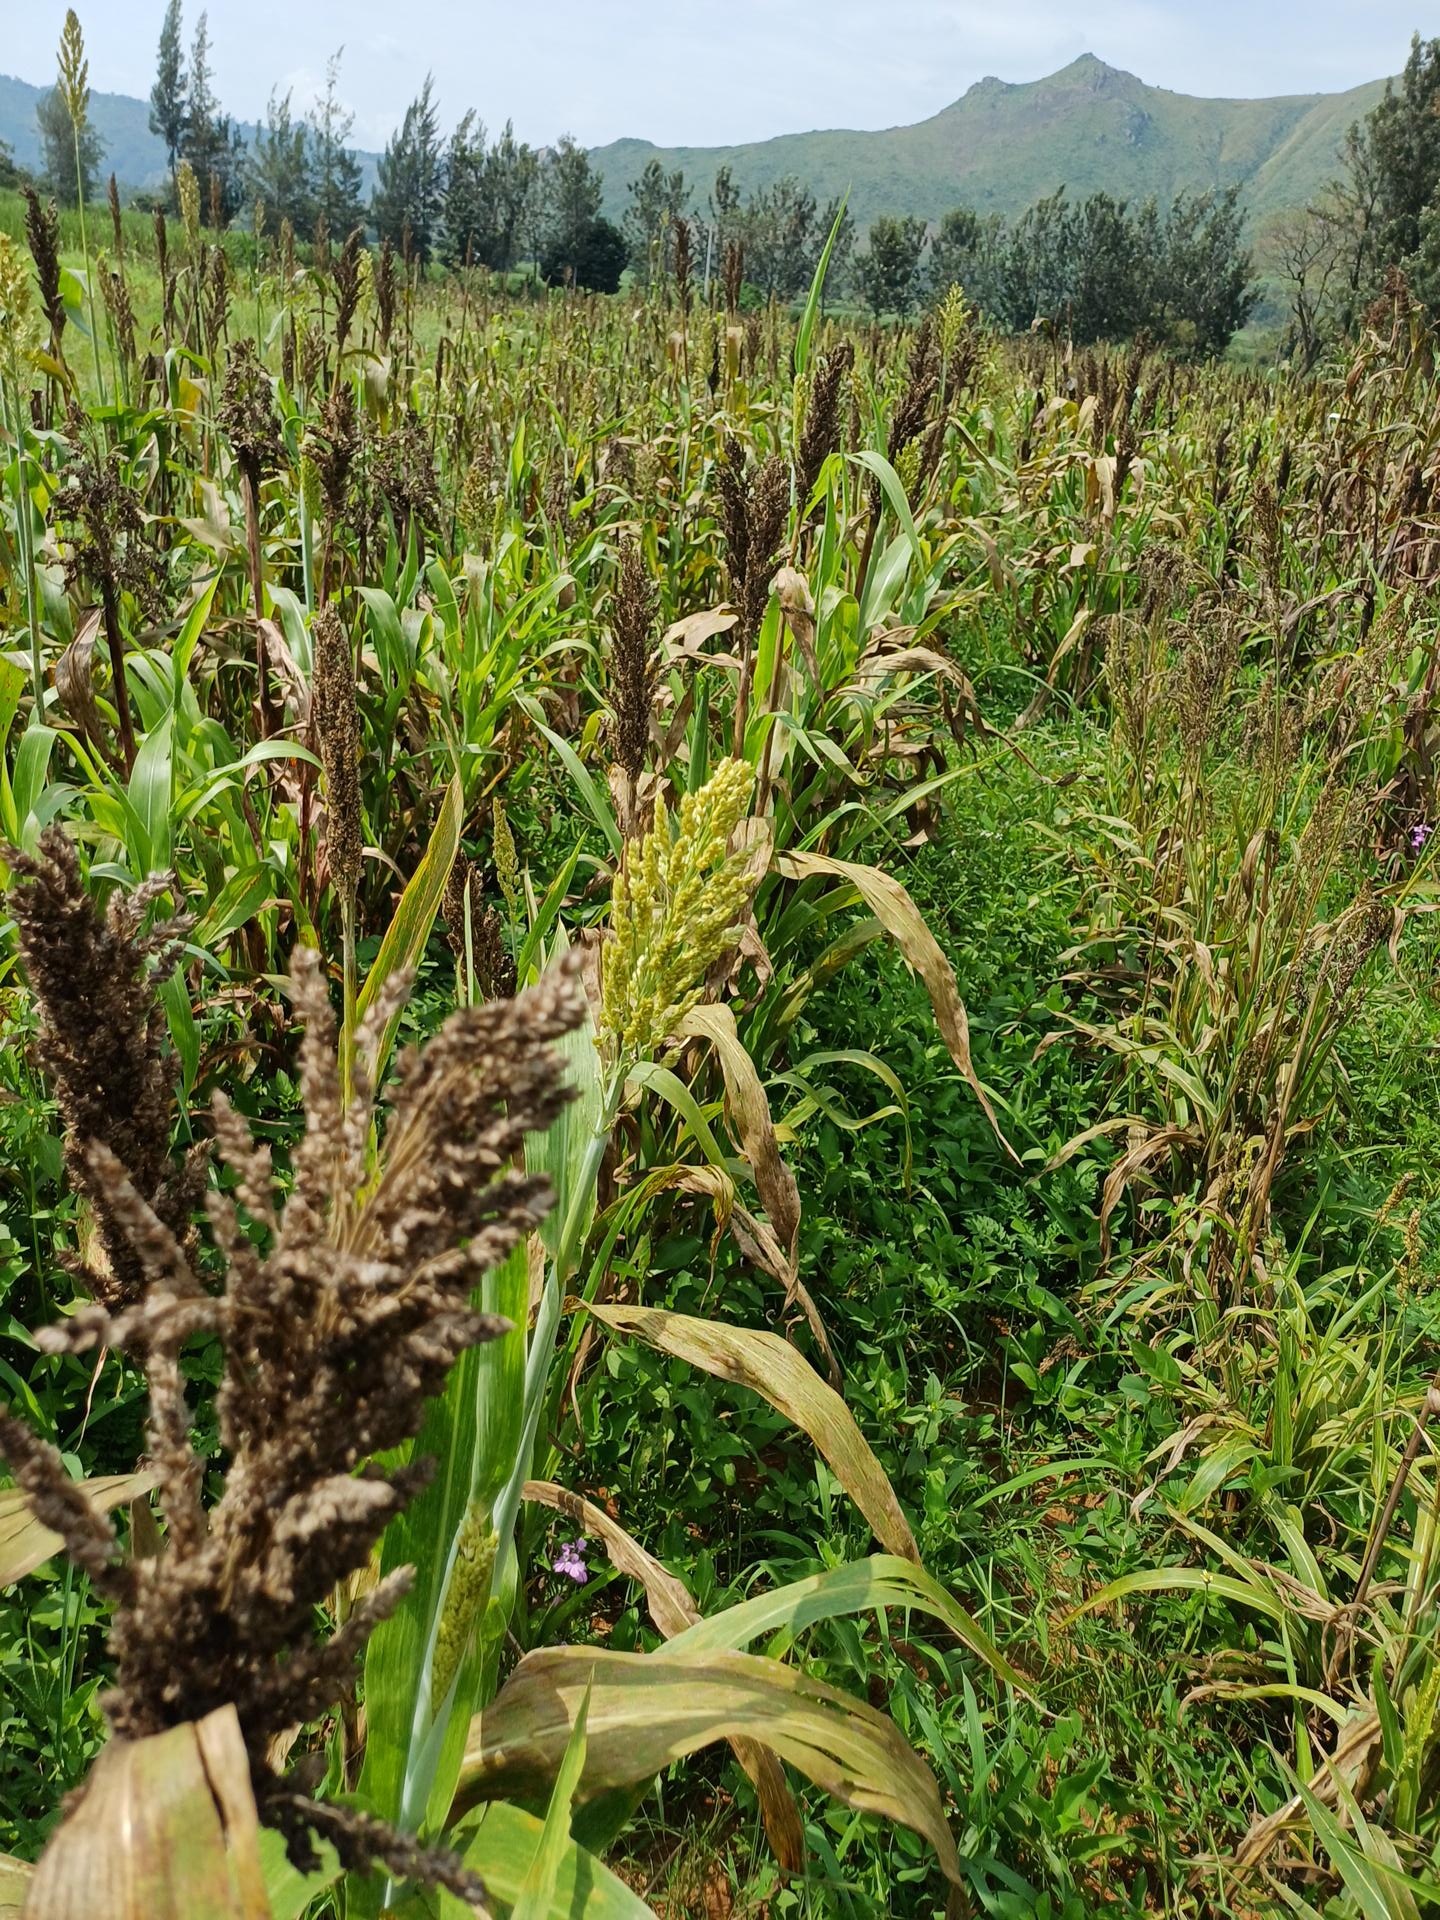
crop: sorghum
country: Kenya
